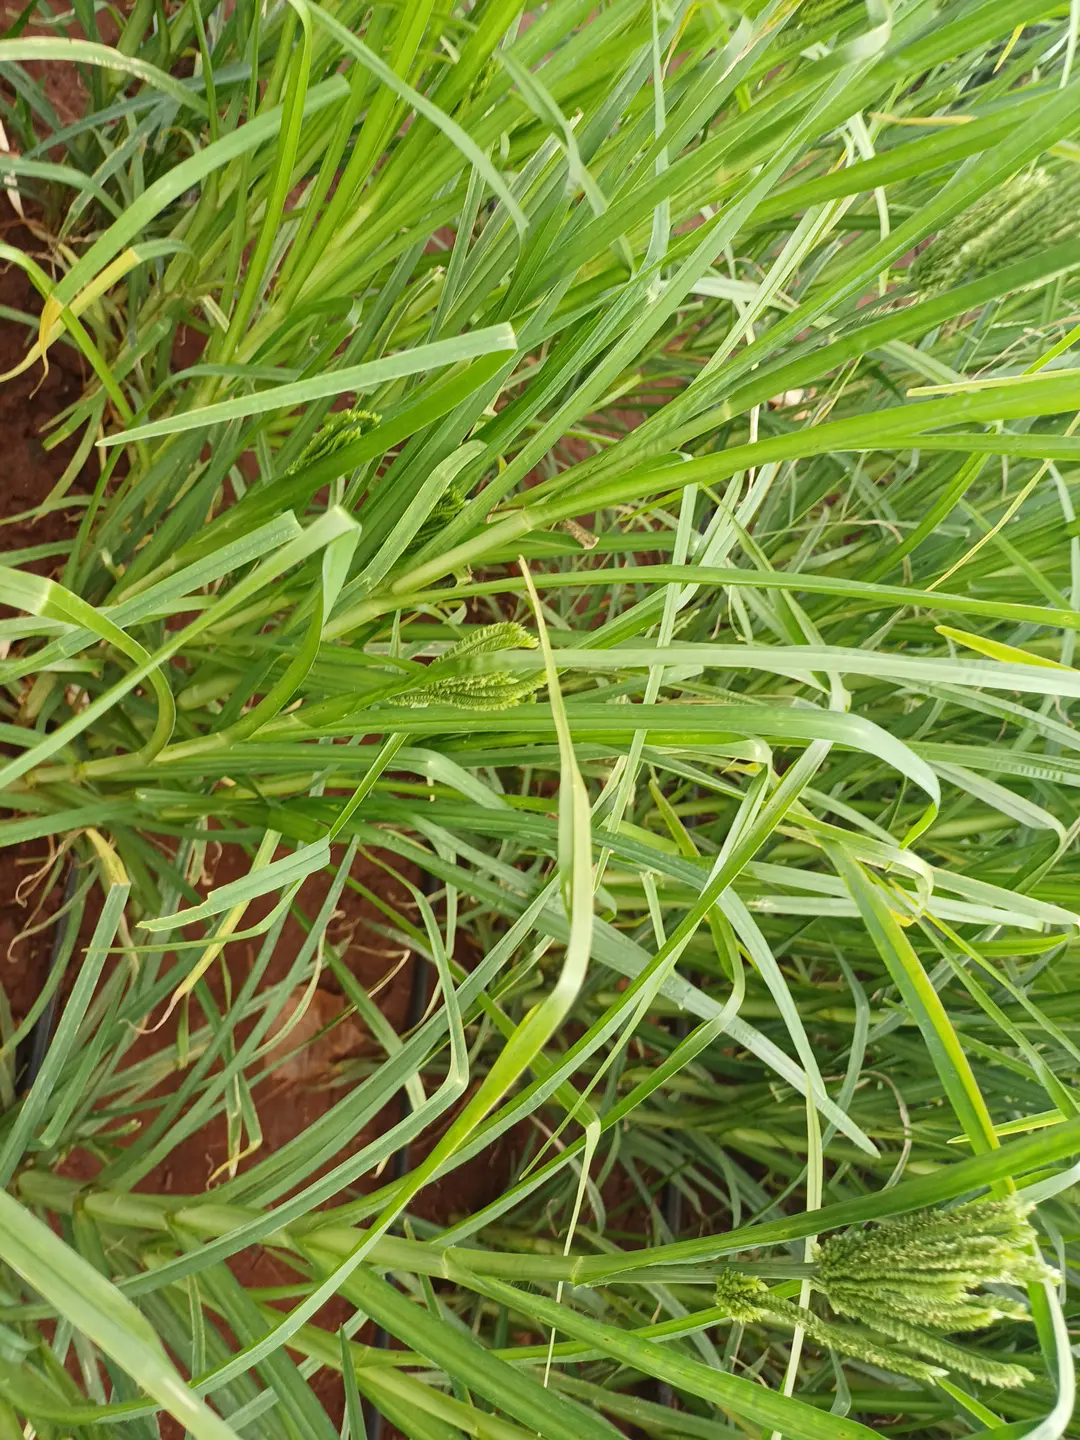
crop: finger millet
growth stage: flowering
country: Kenya
